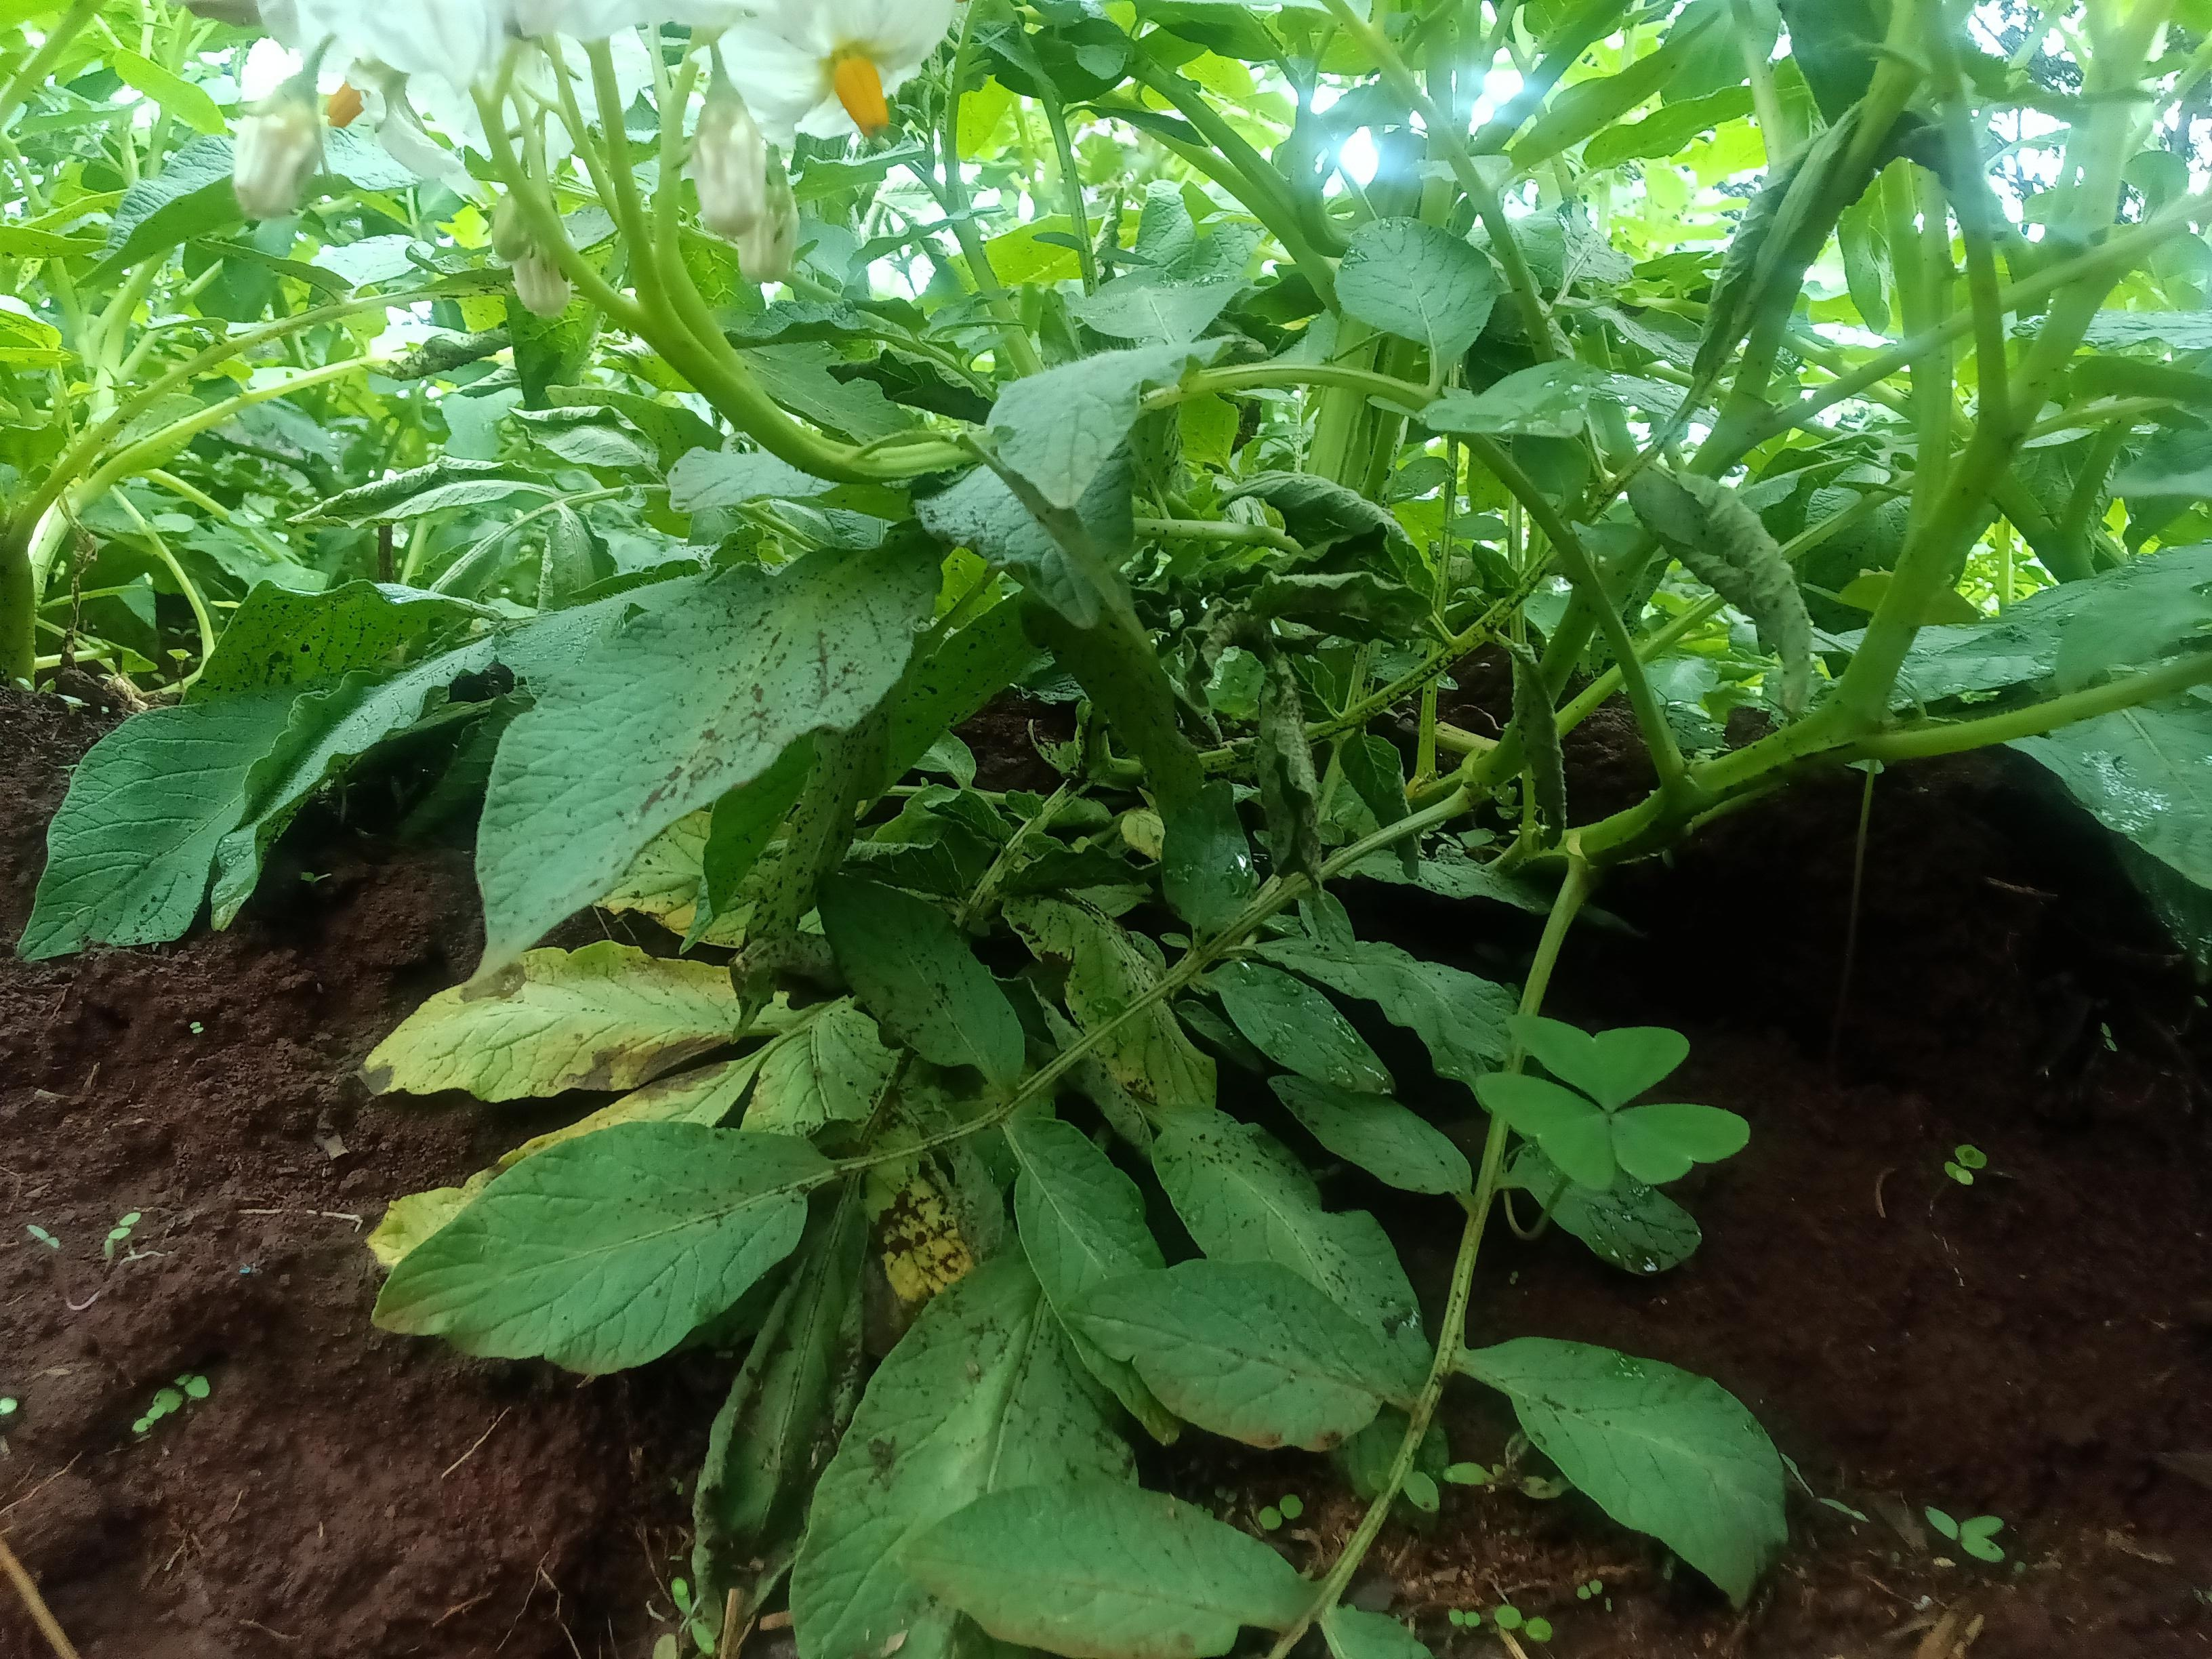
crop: potato
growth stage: flowering
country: Kenya
